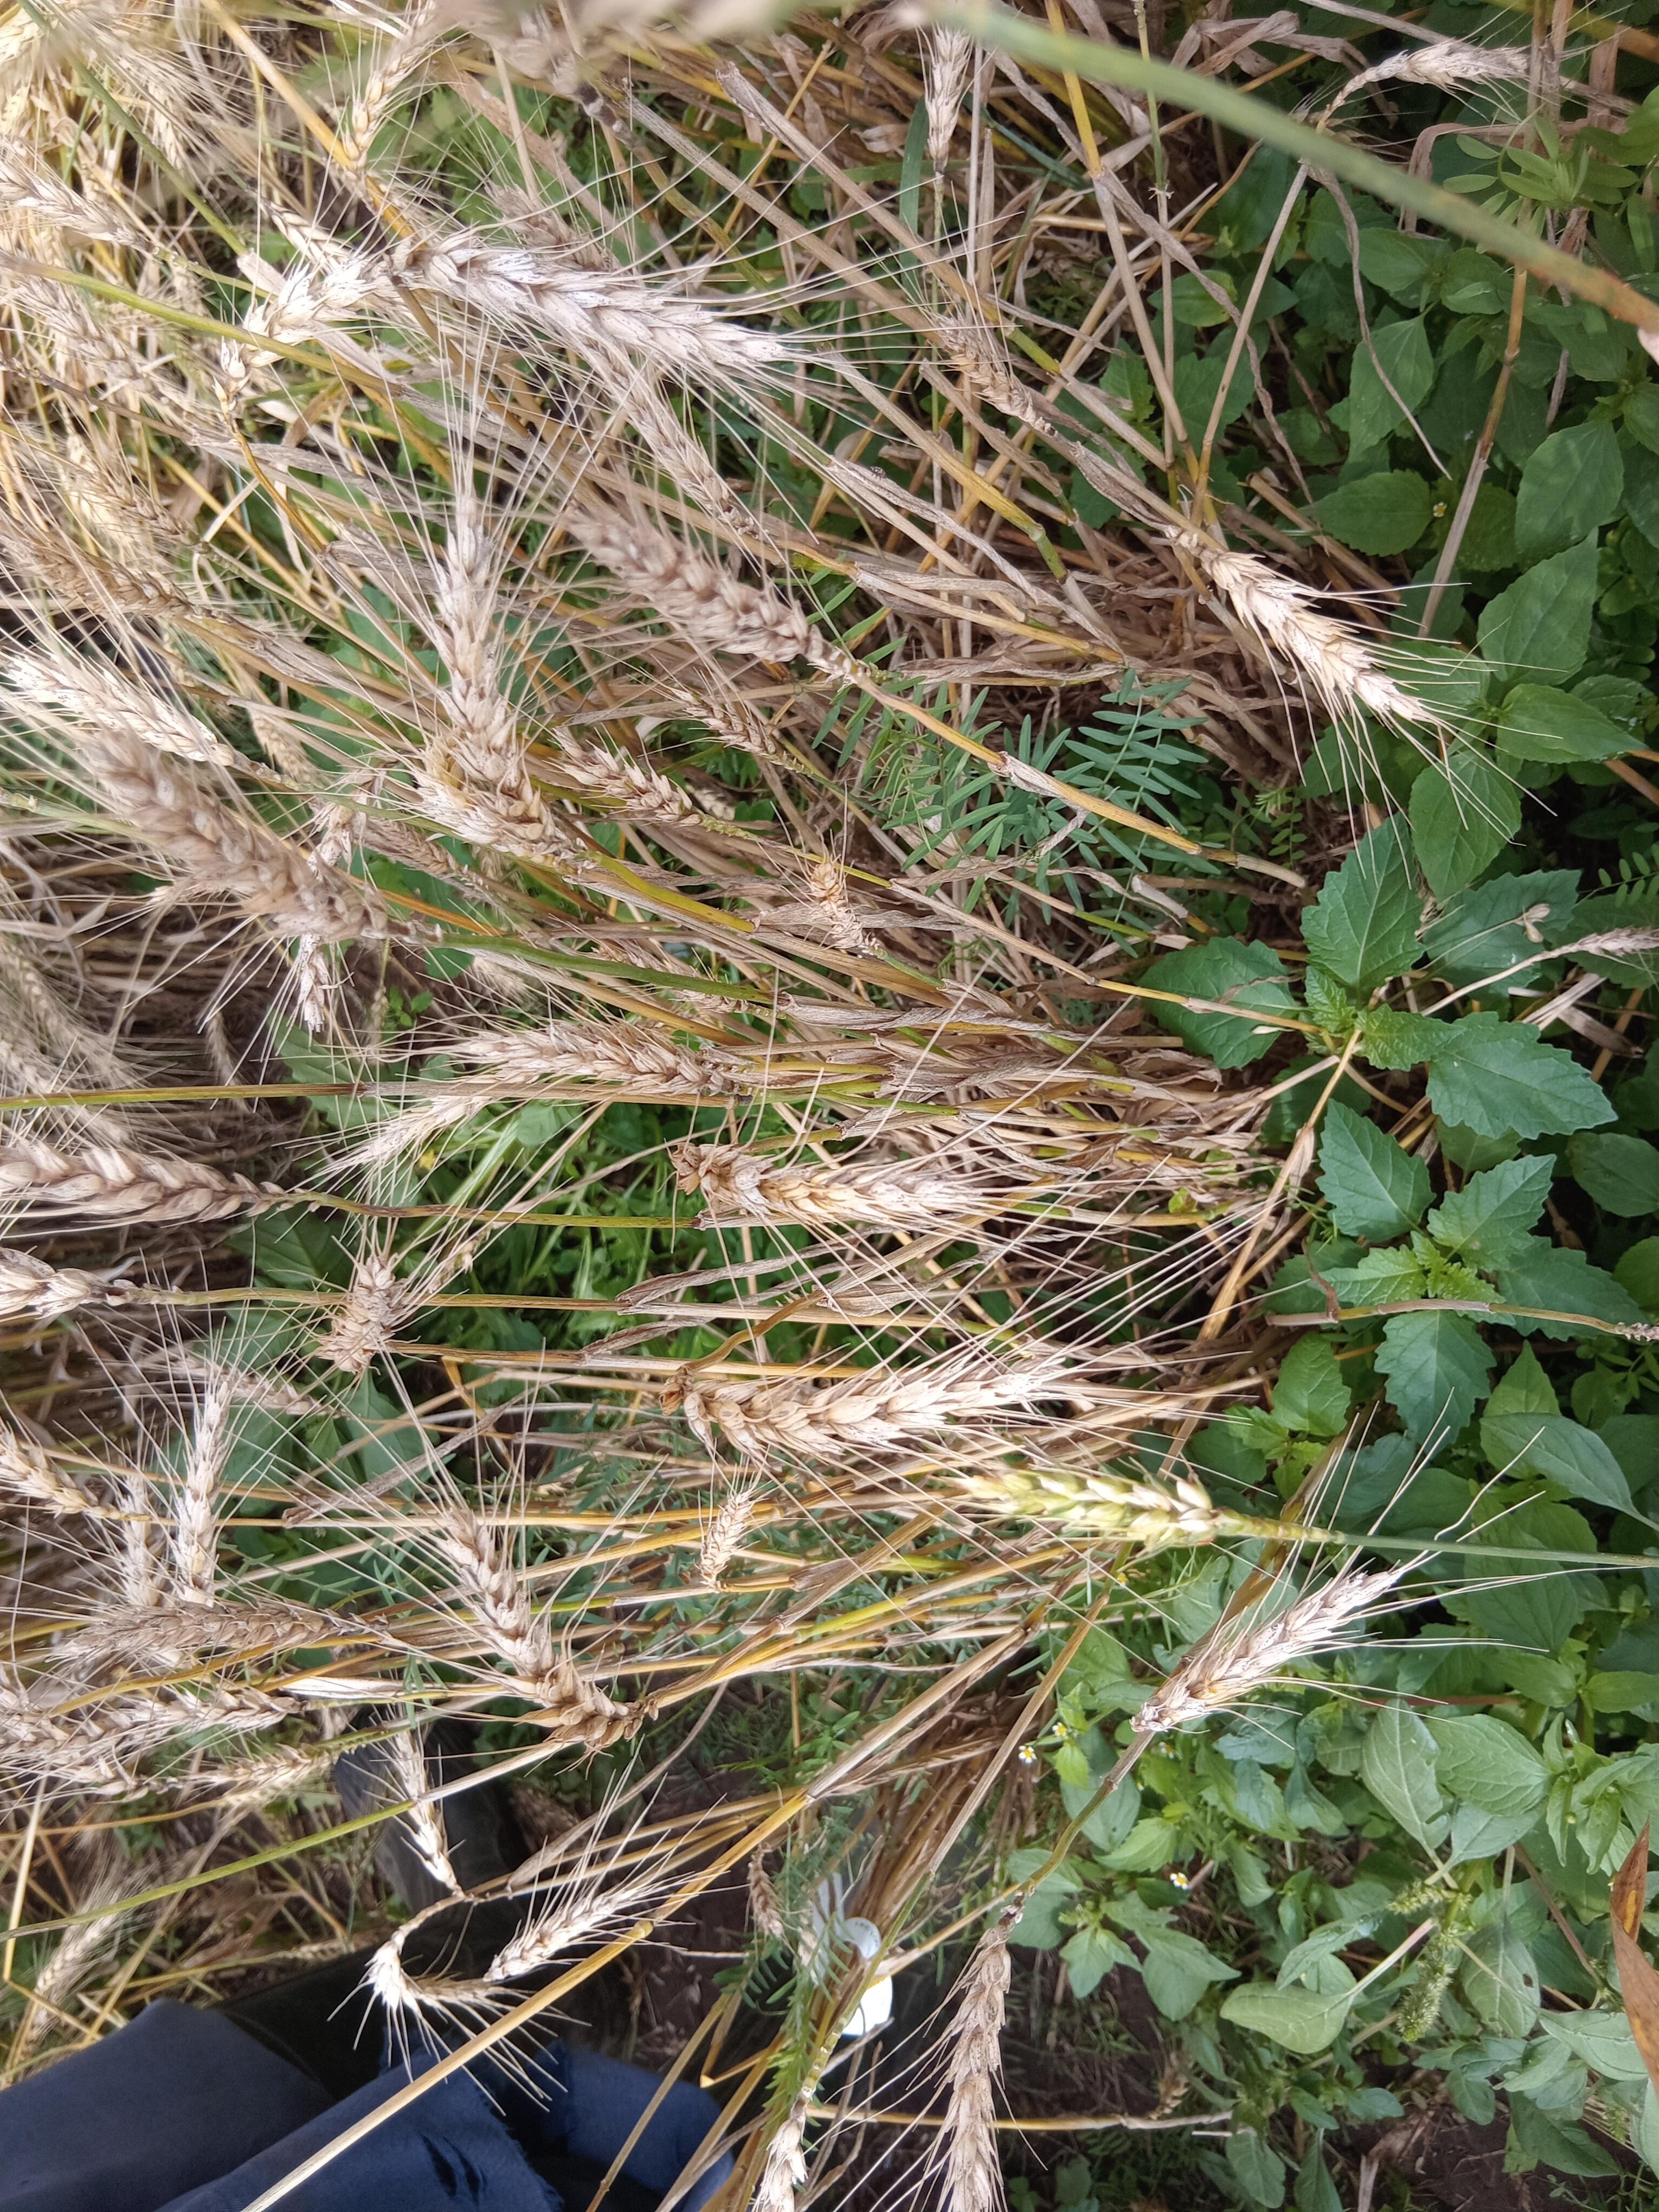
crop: wheat
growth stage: maturity
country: Kenya
